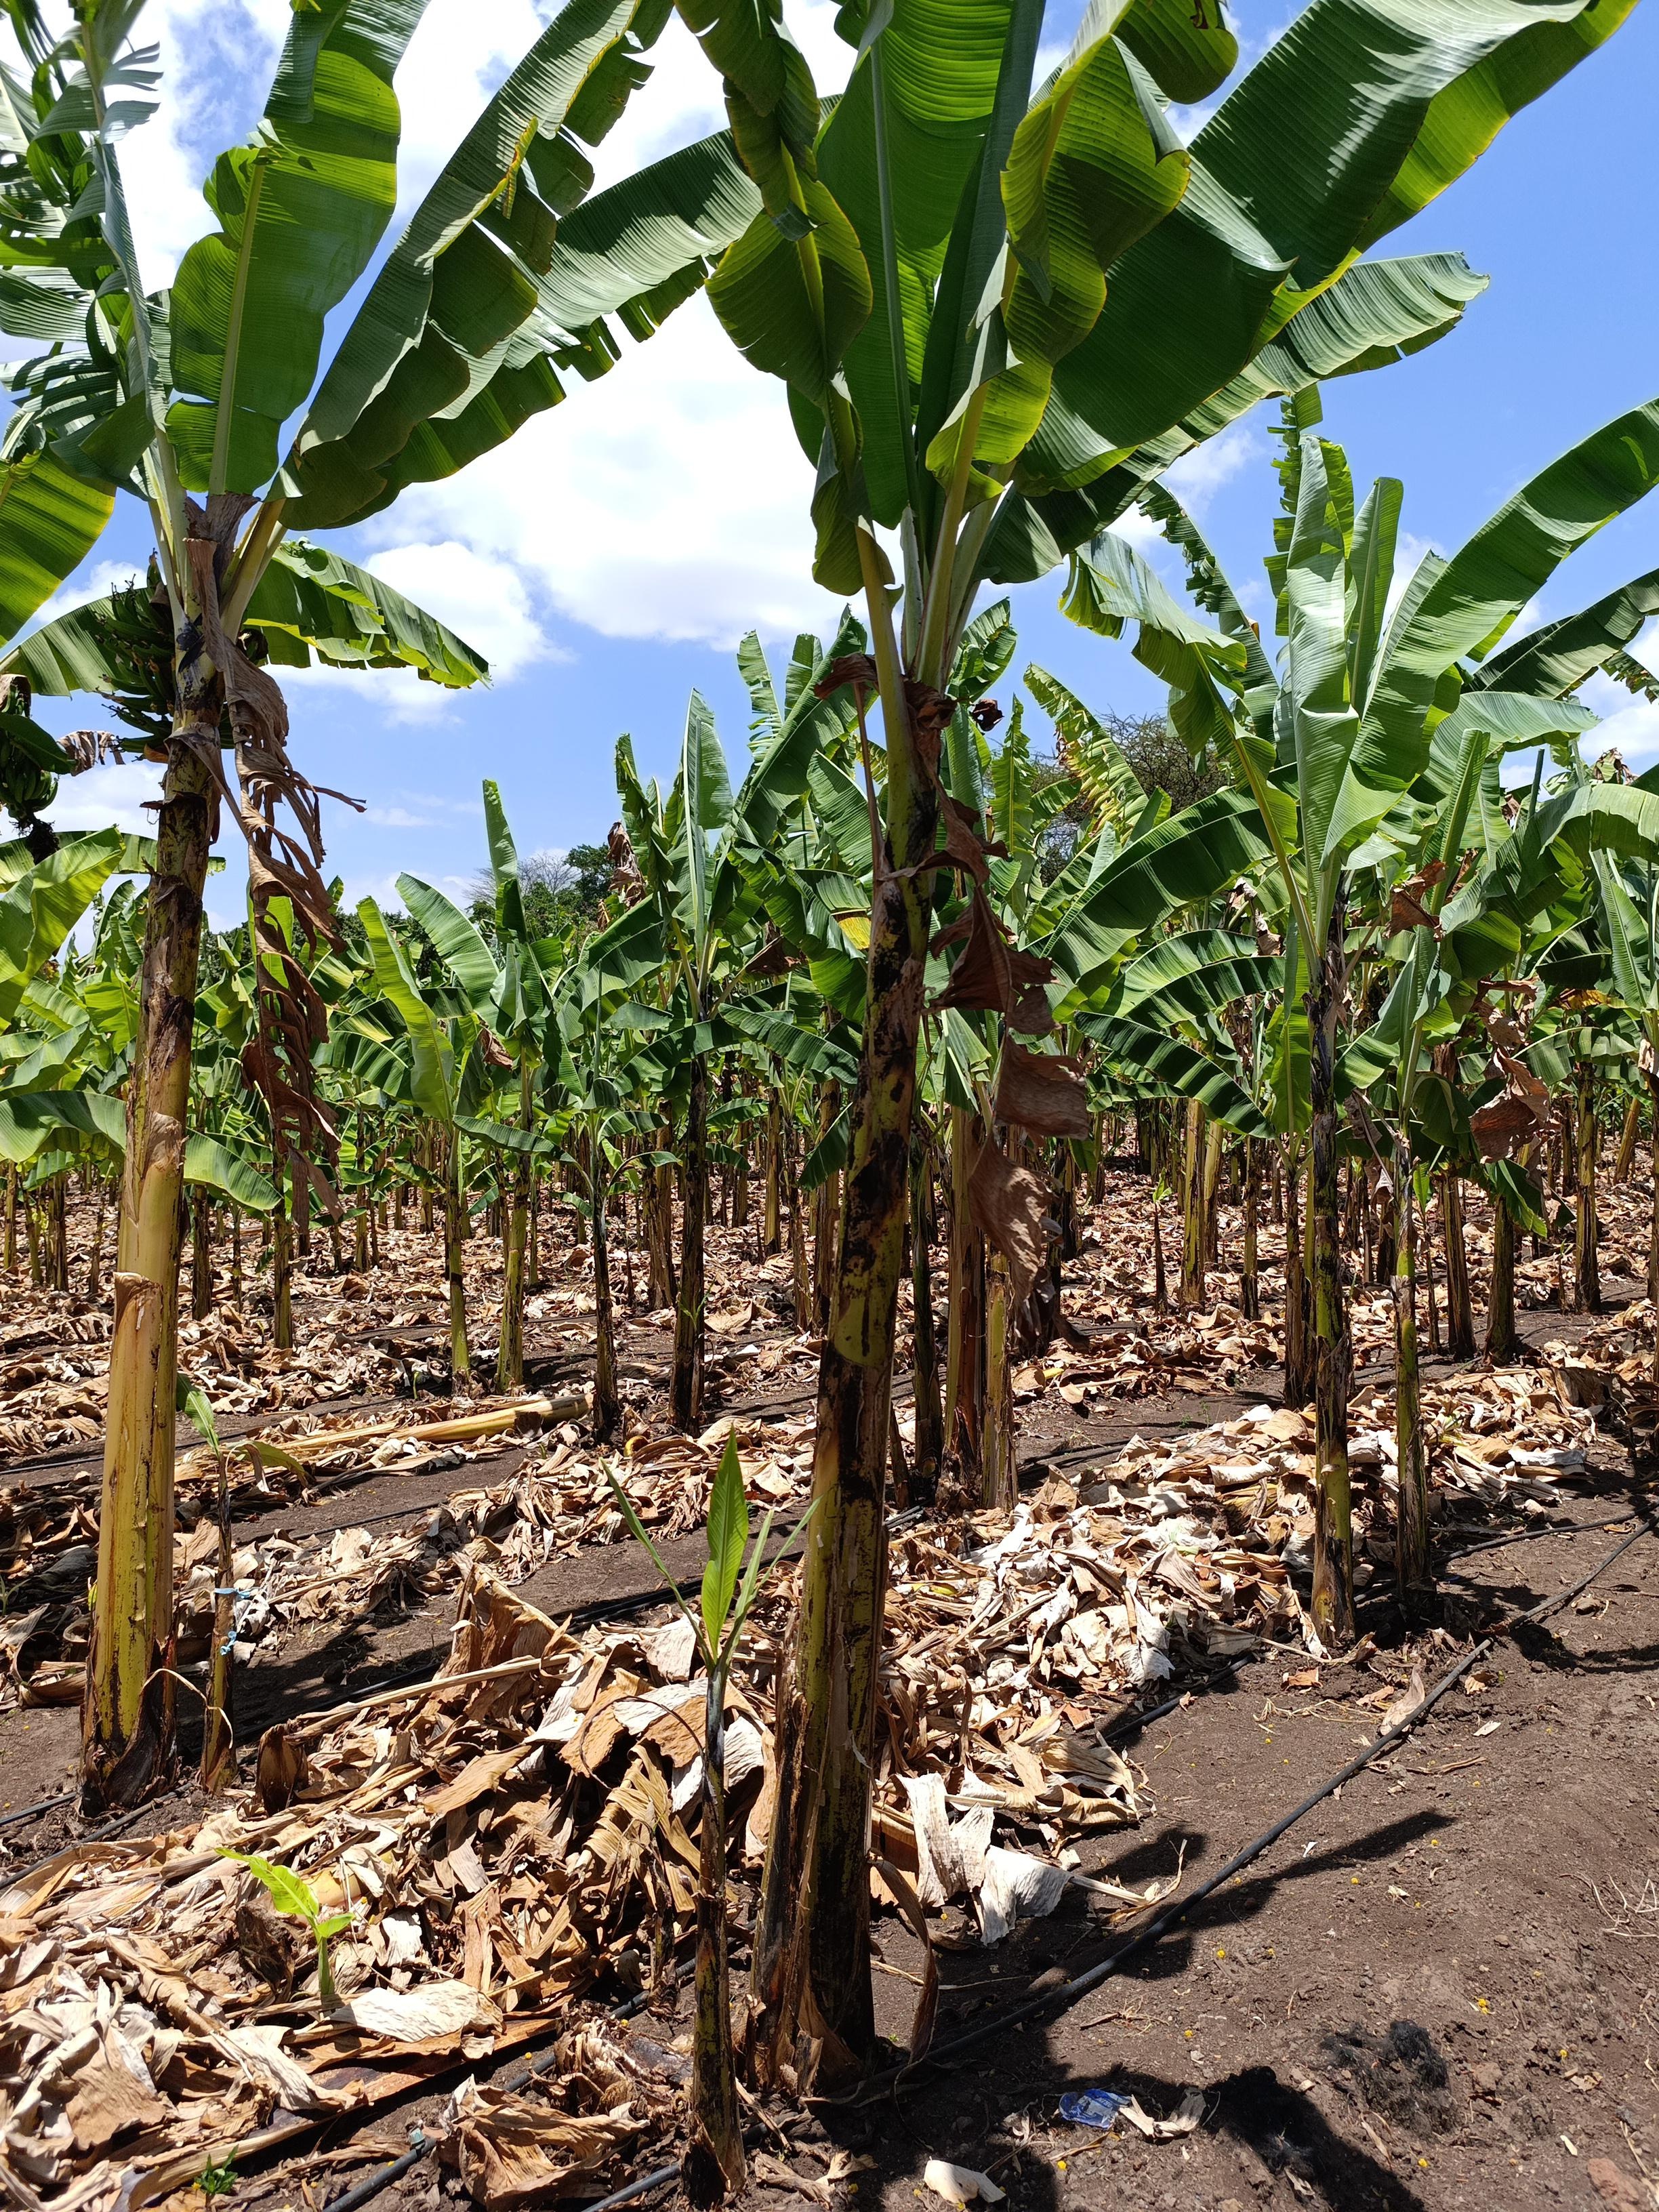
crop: banana
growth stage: vegetative
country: Tanzania
